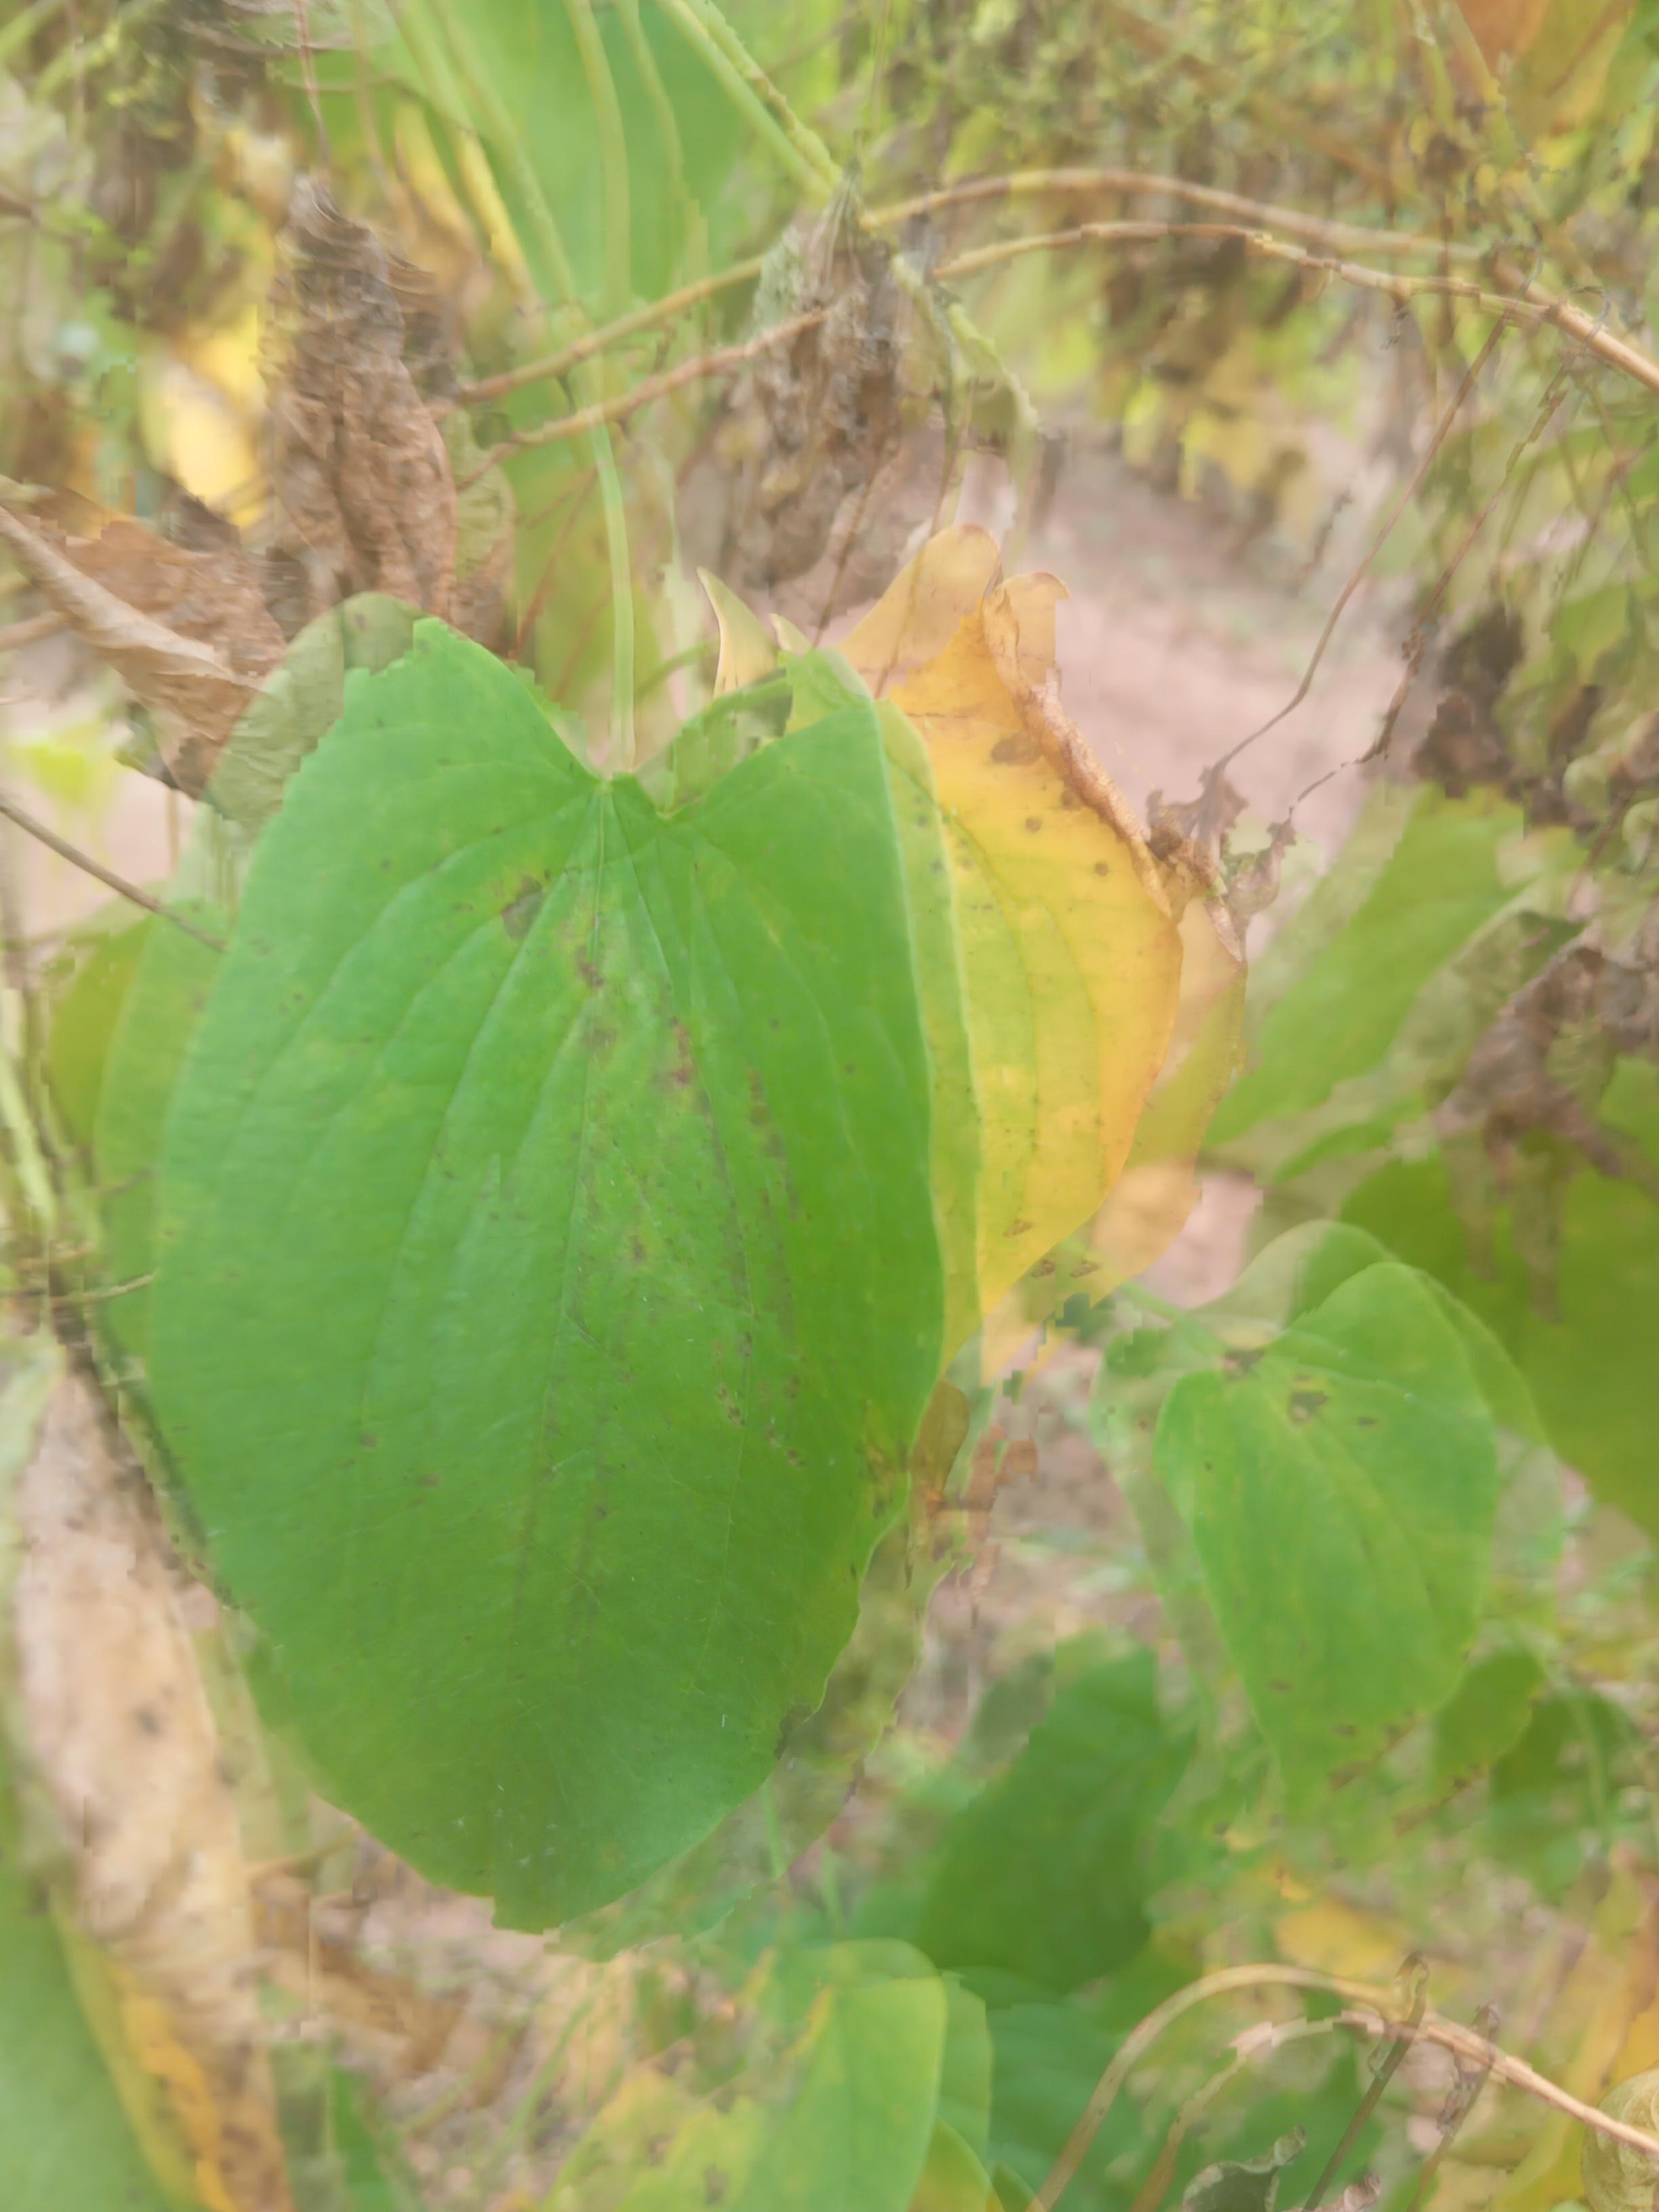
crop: yam
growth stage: maturity
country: Nigeria
